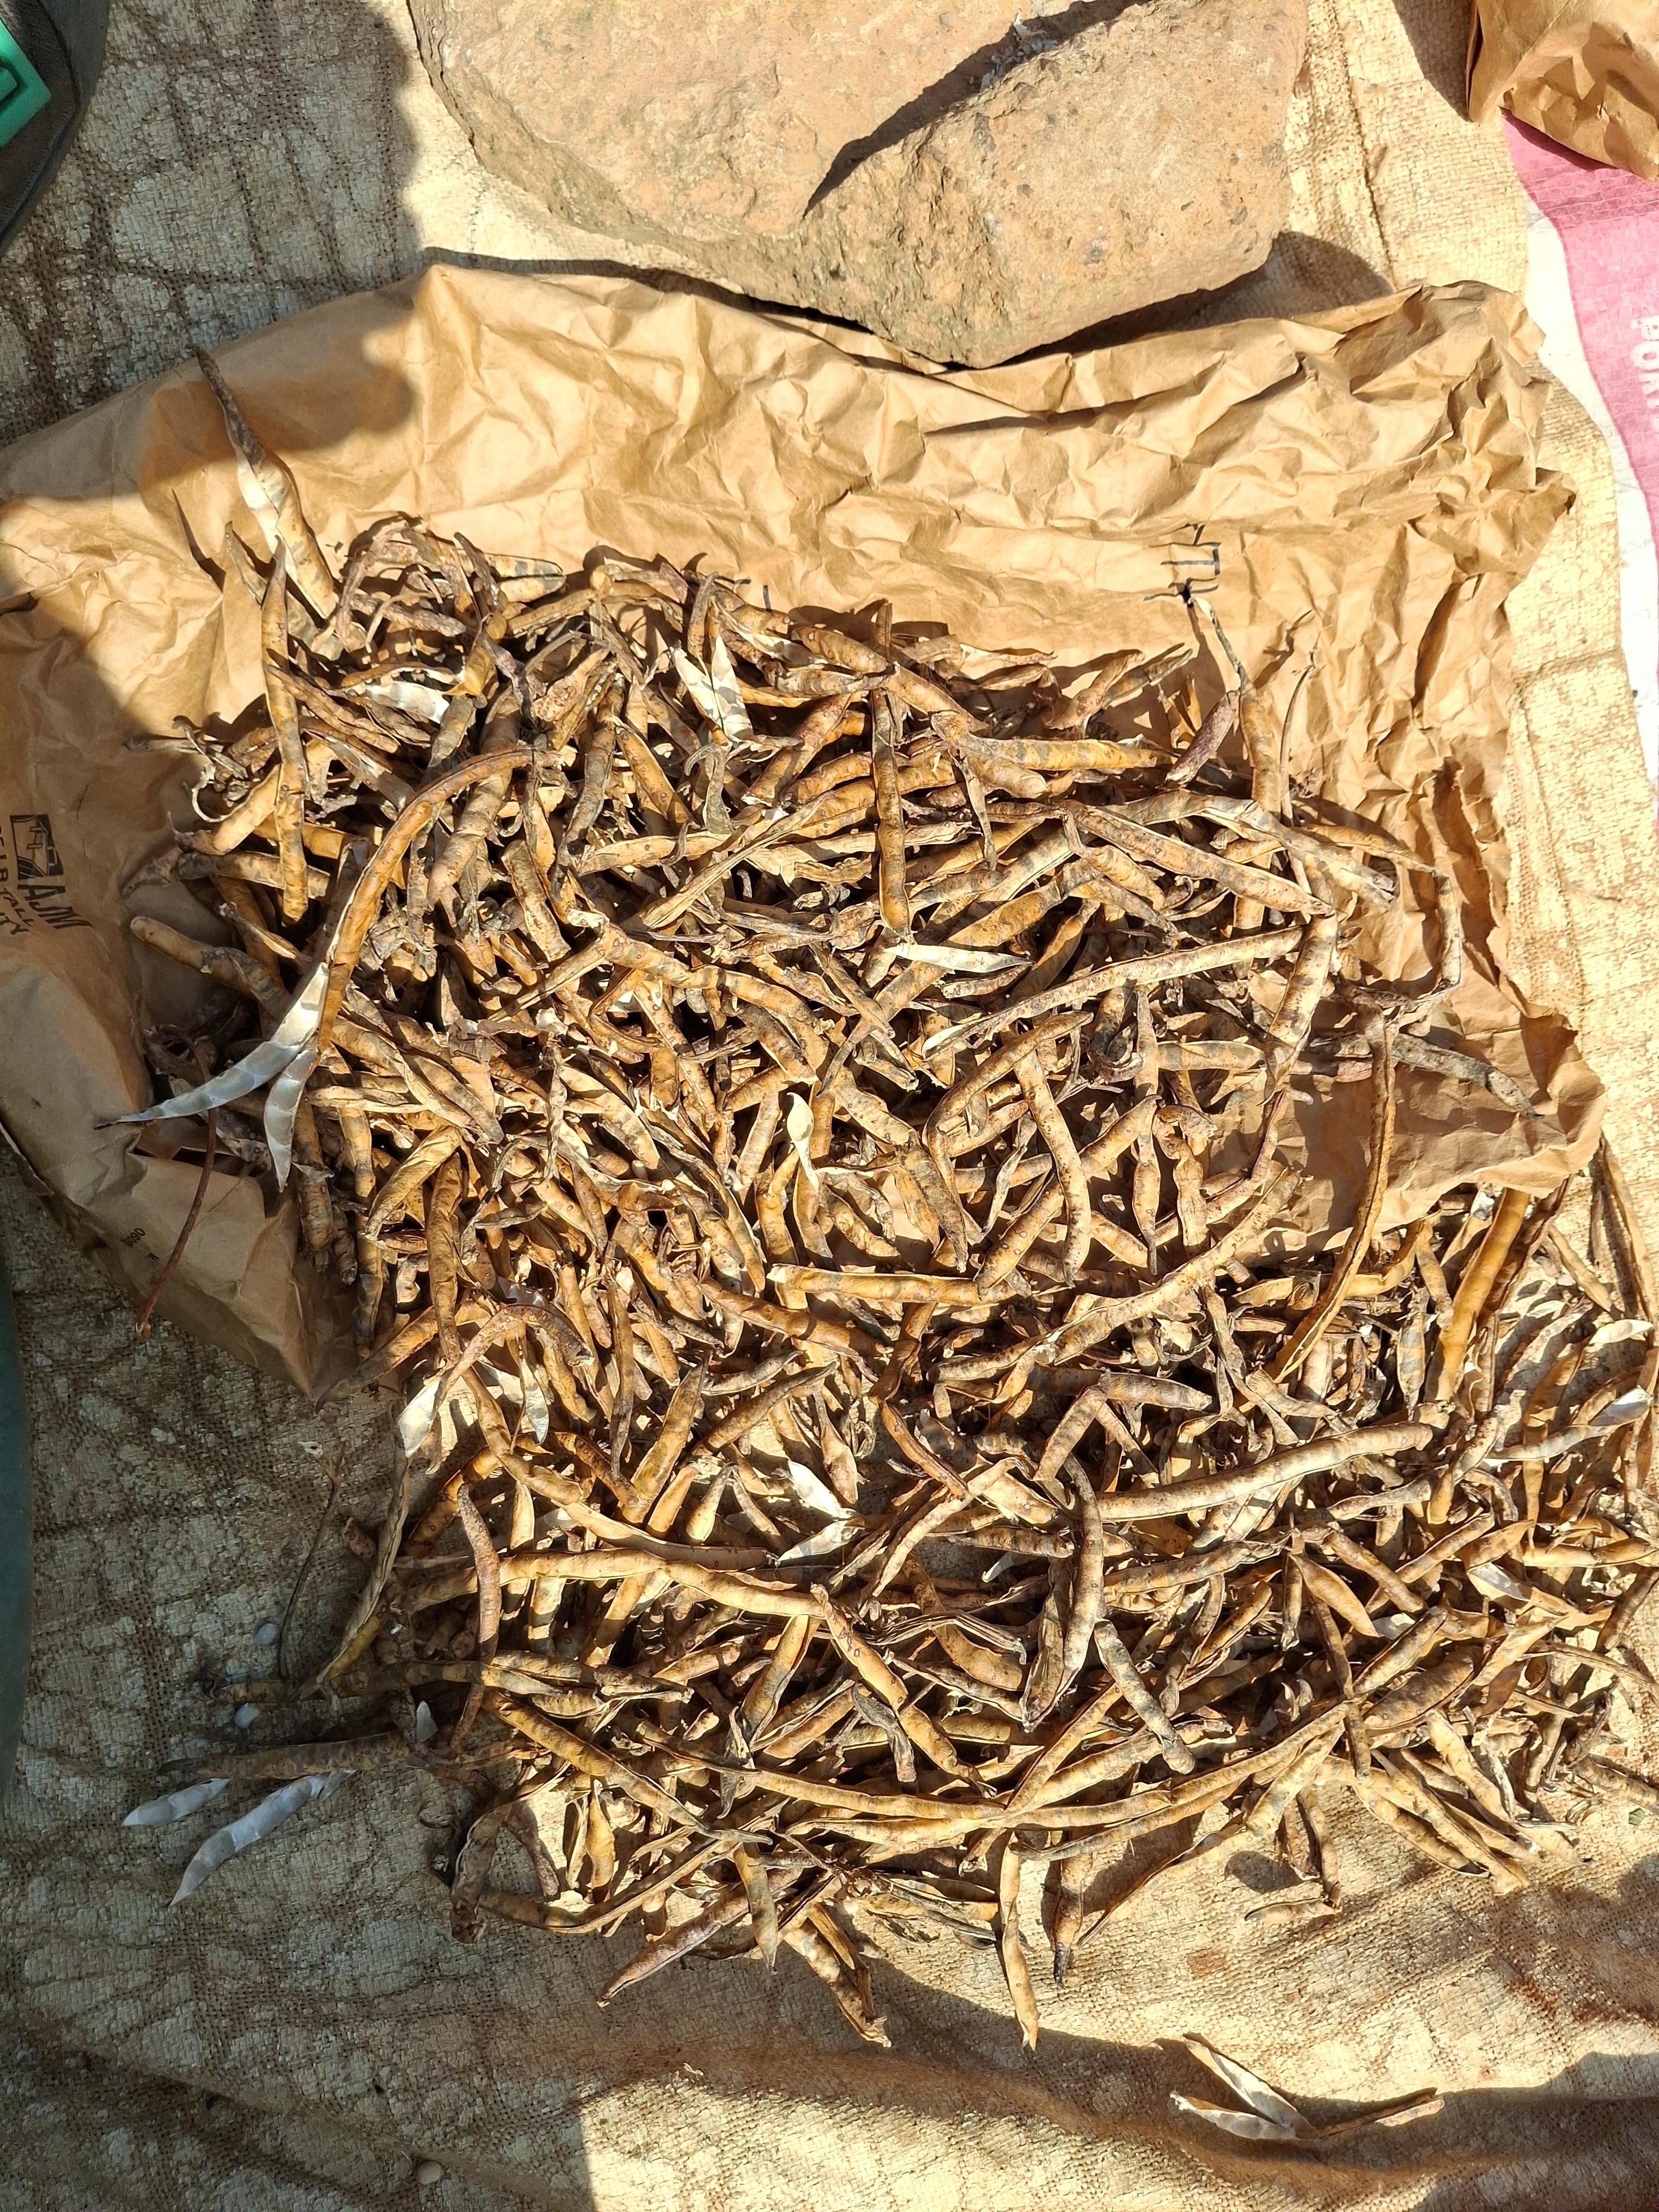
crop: cowpea
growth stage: harvest
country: Nigeria
